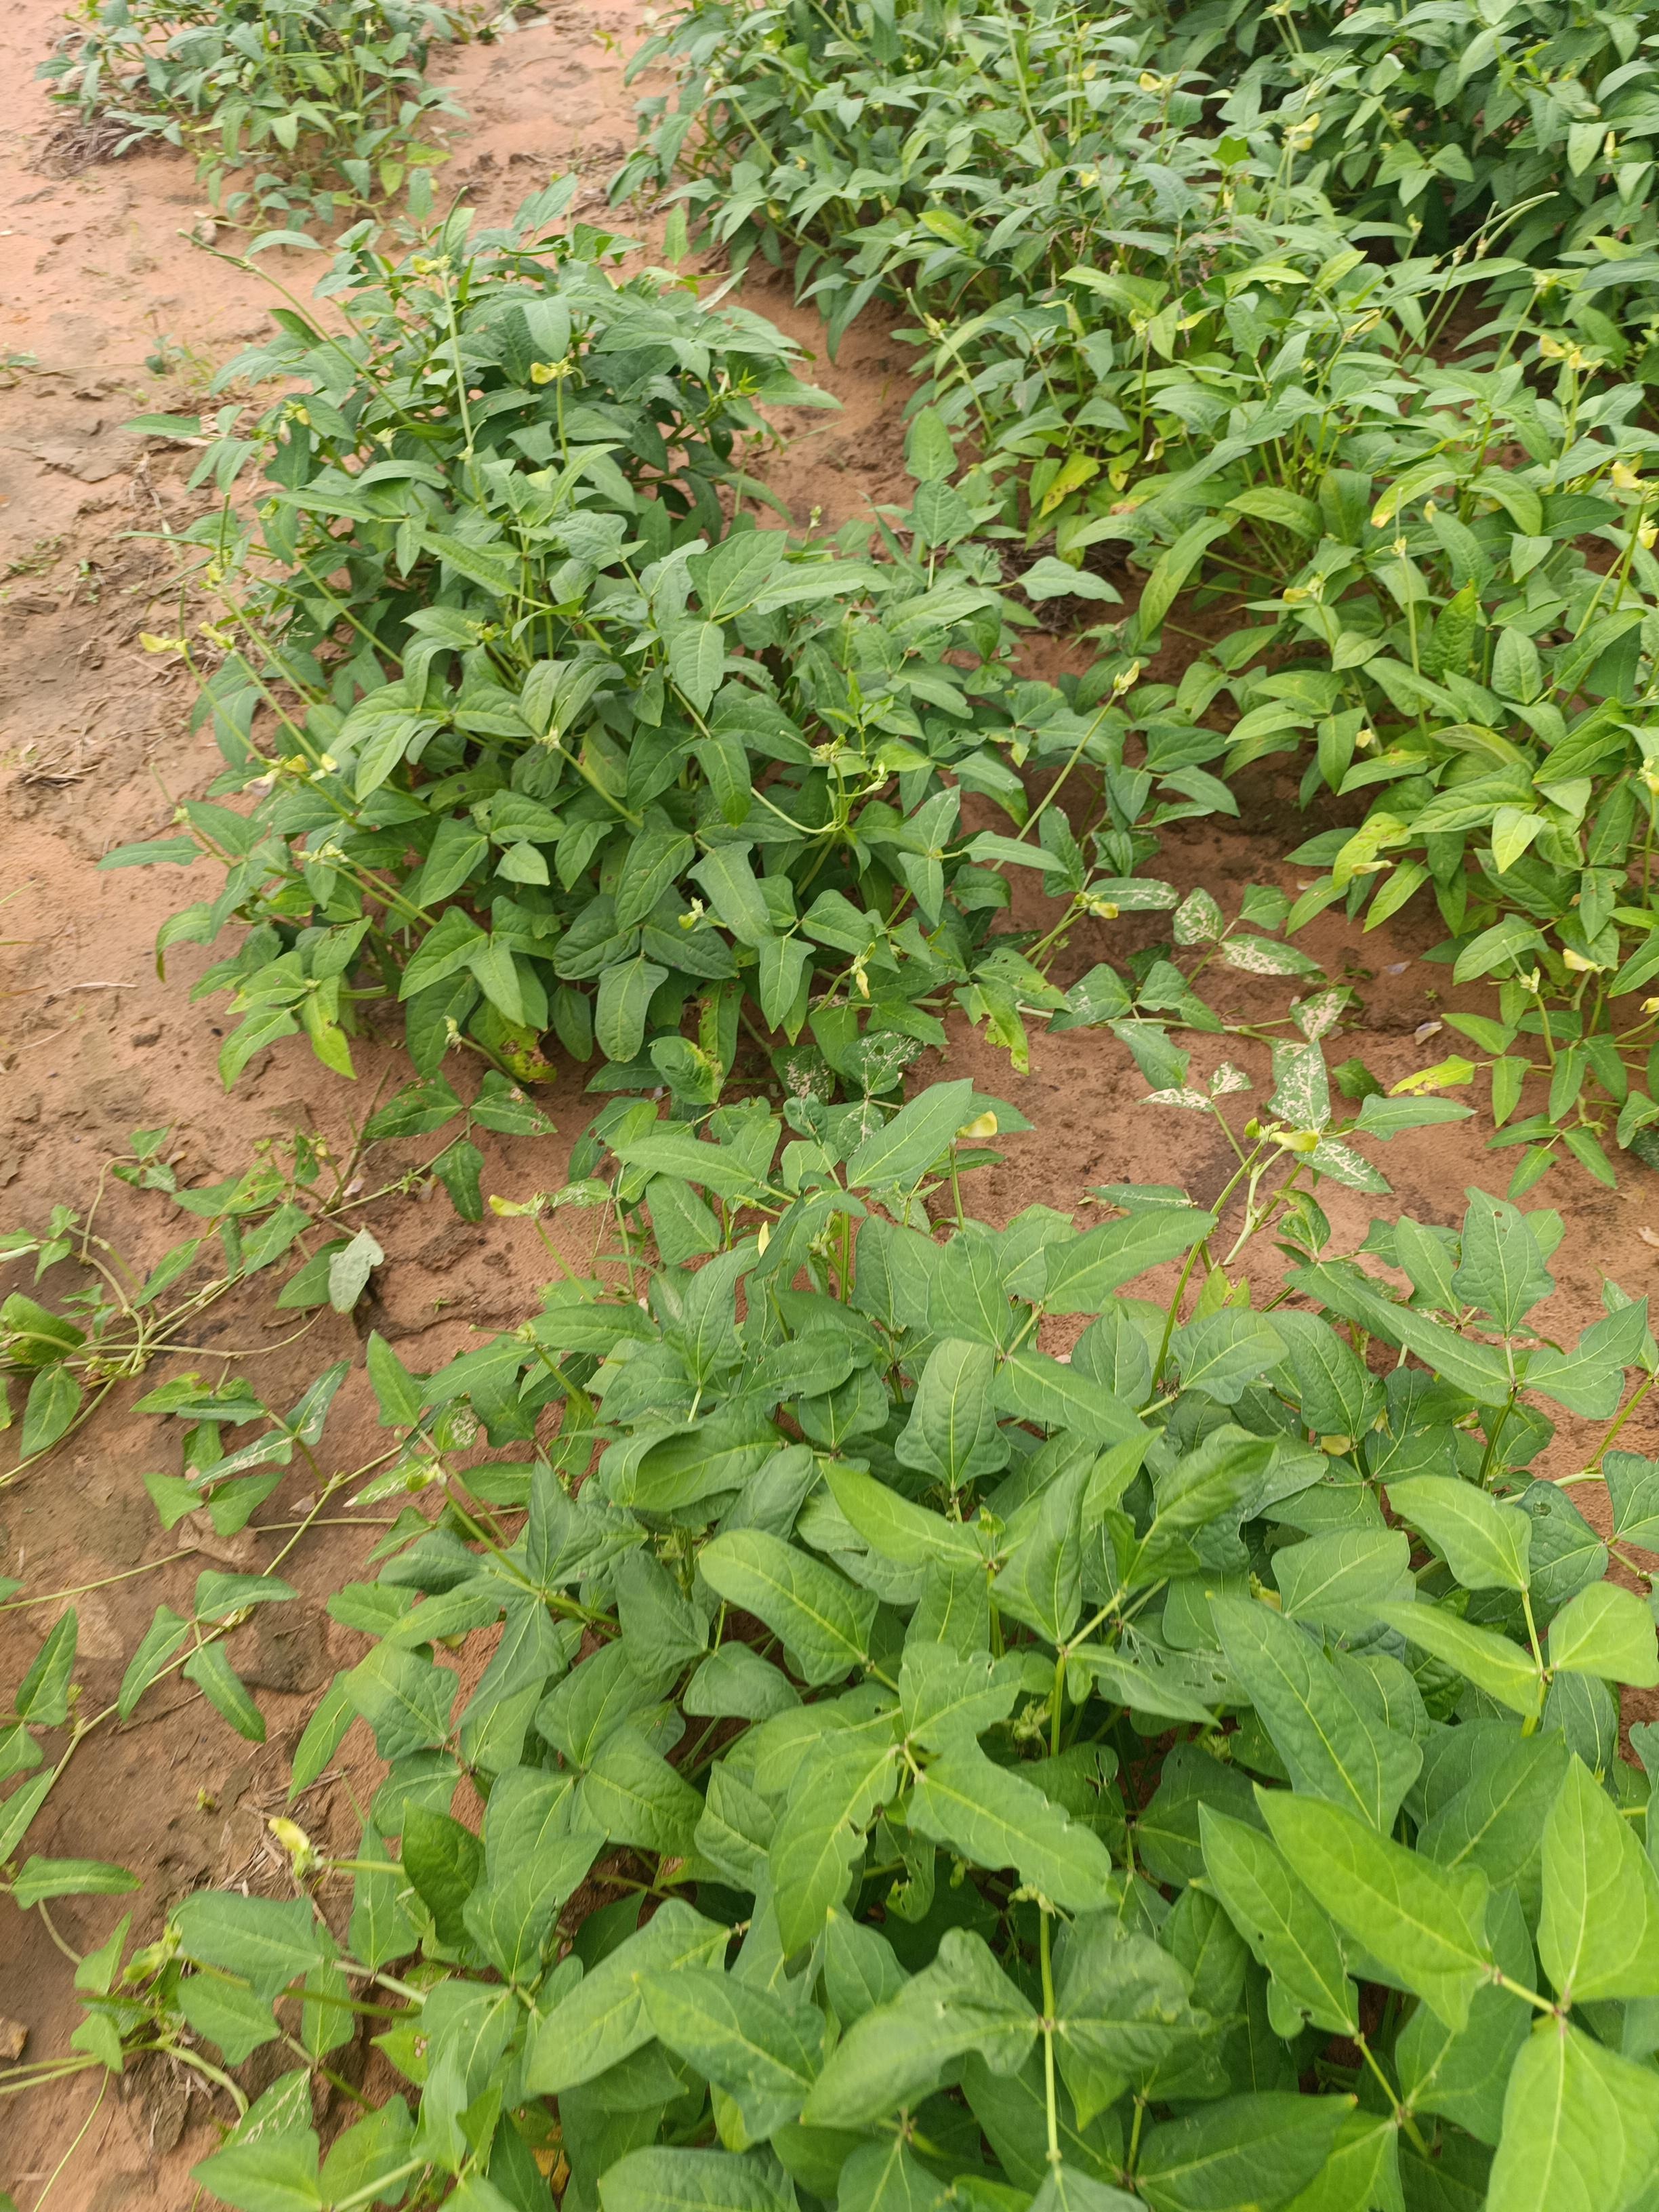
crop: cowpea
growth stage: development pod
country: Nigeria
